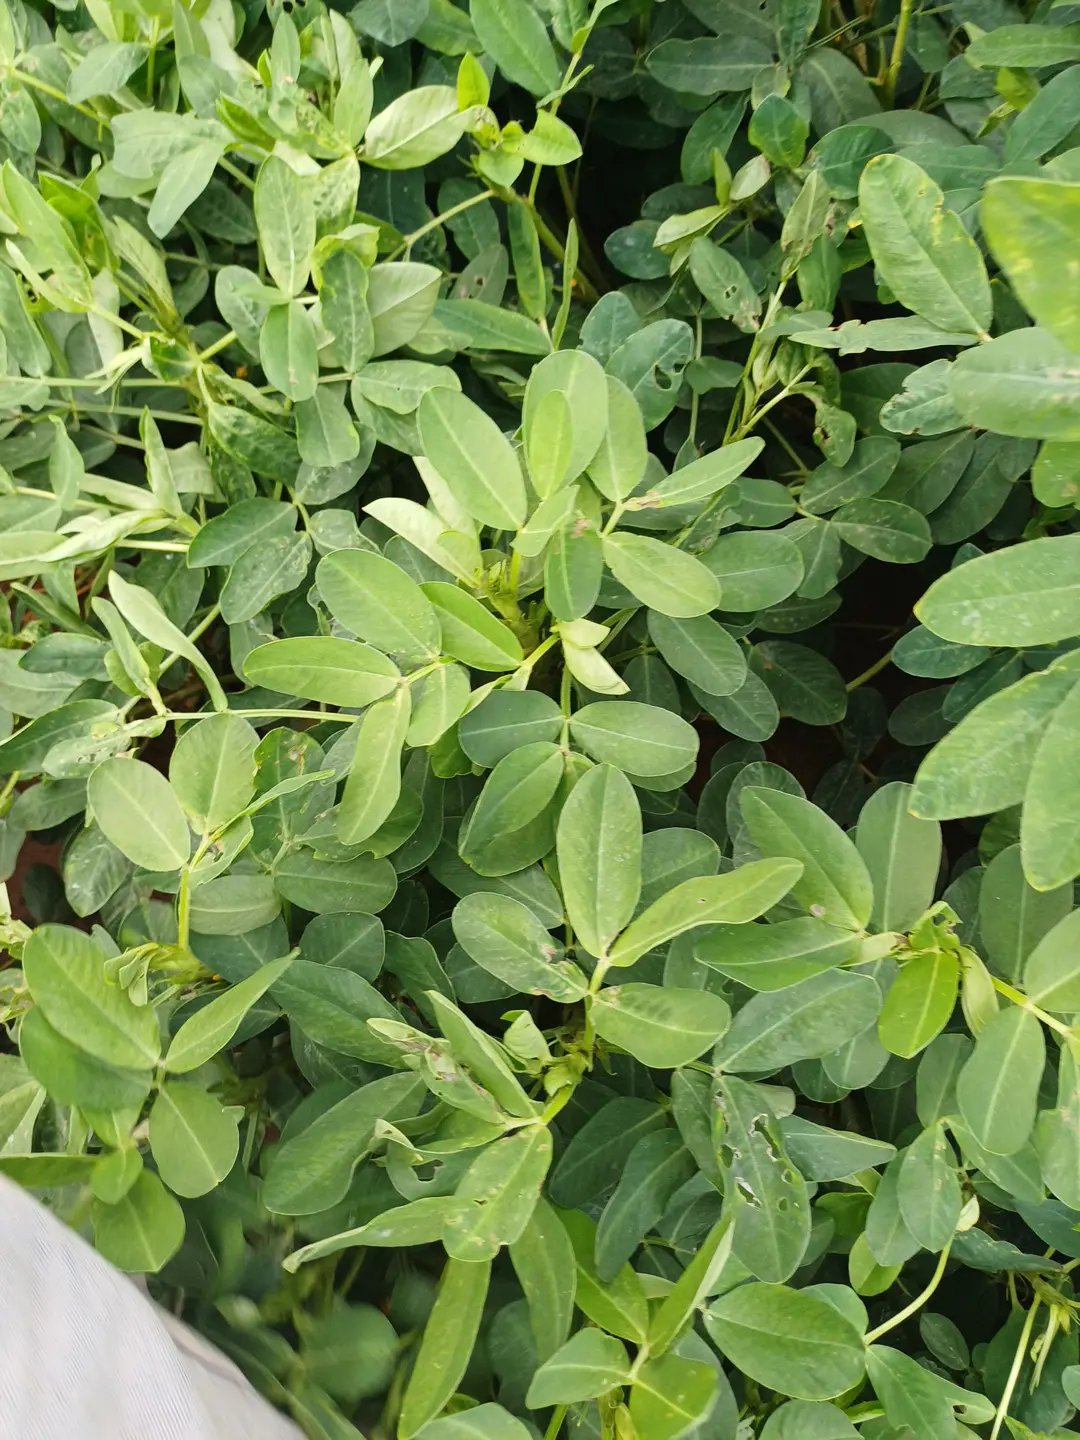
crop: groundnut
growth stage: flowering
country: Kenya
